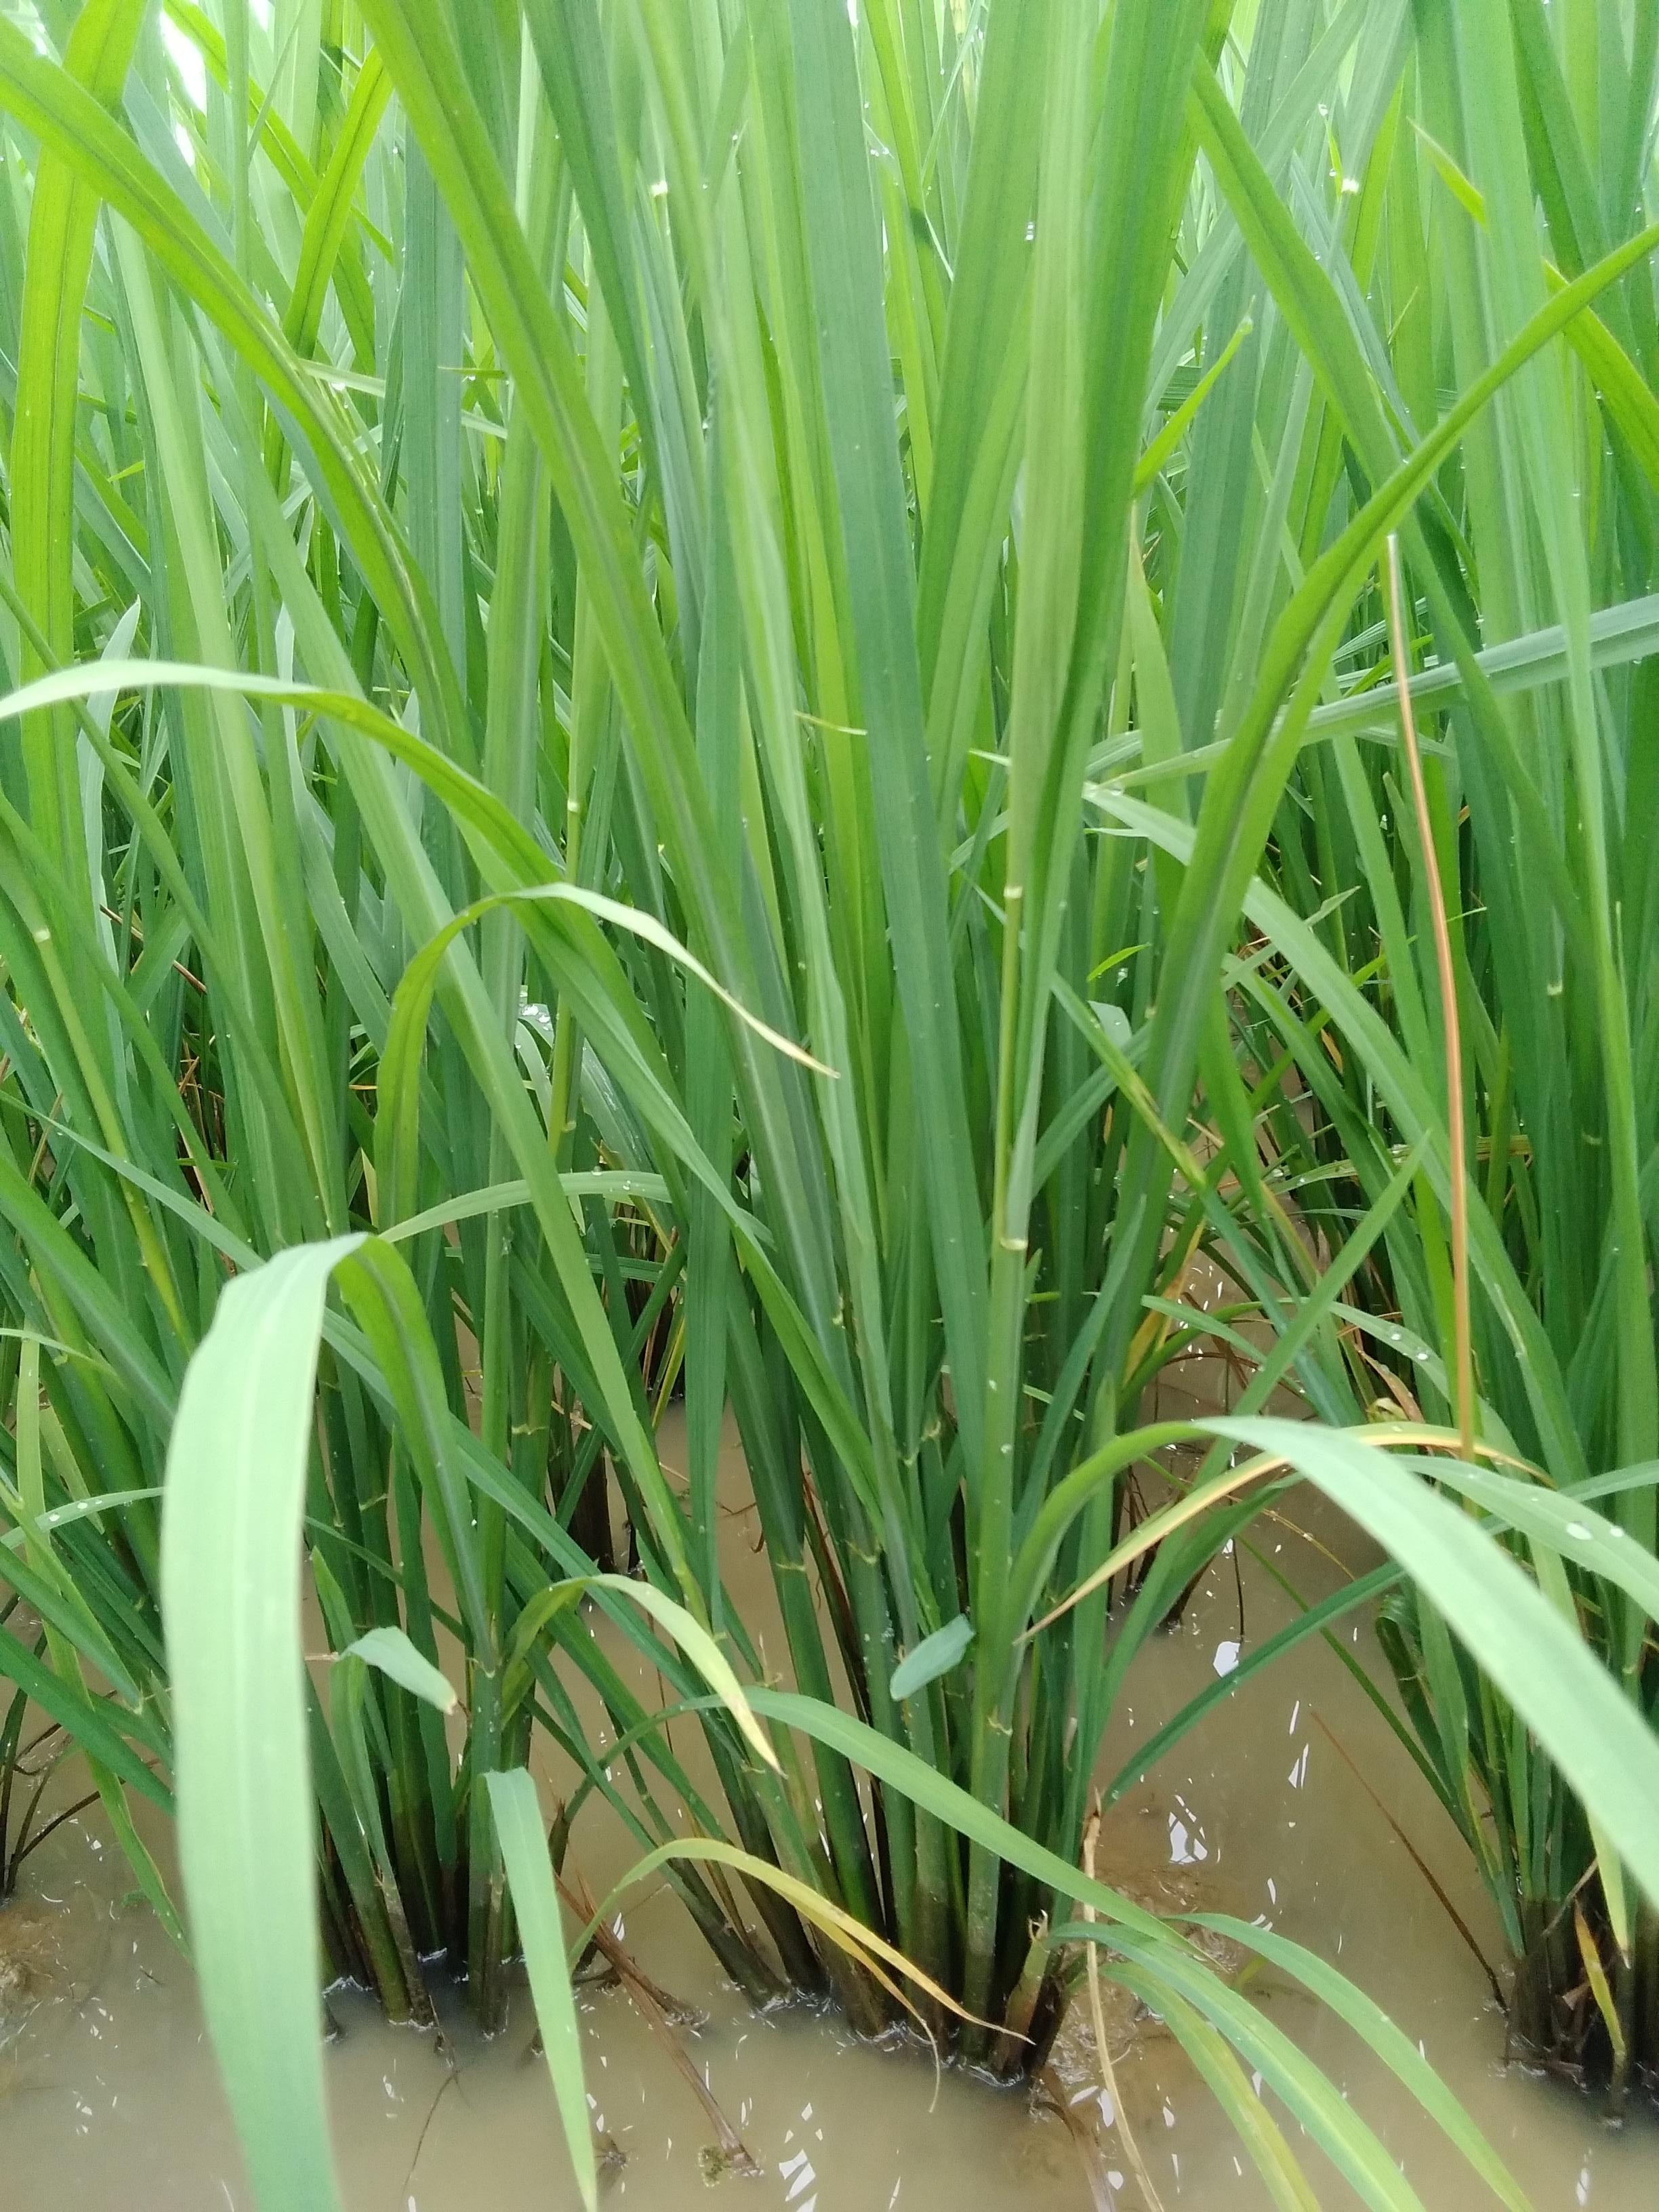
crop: rice
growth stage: booting
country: Nigeria
